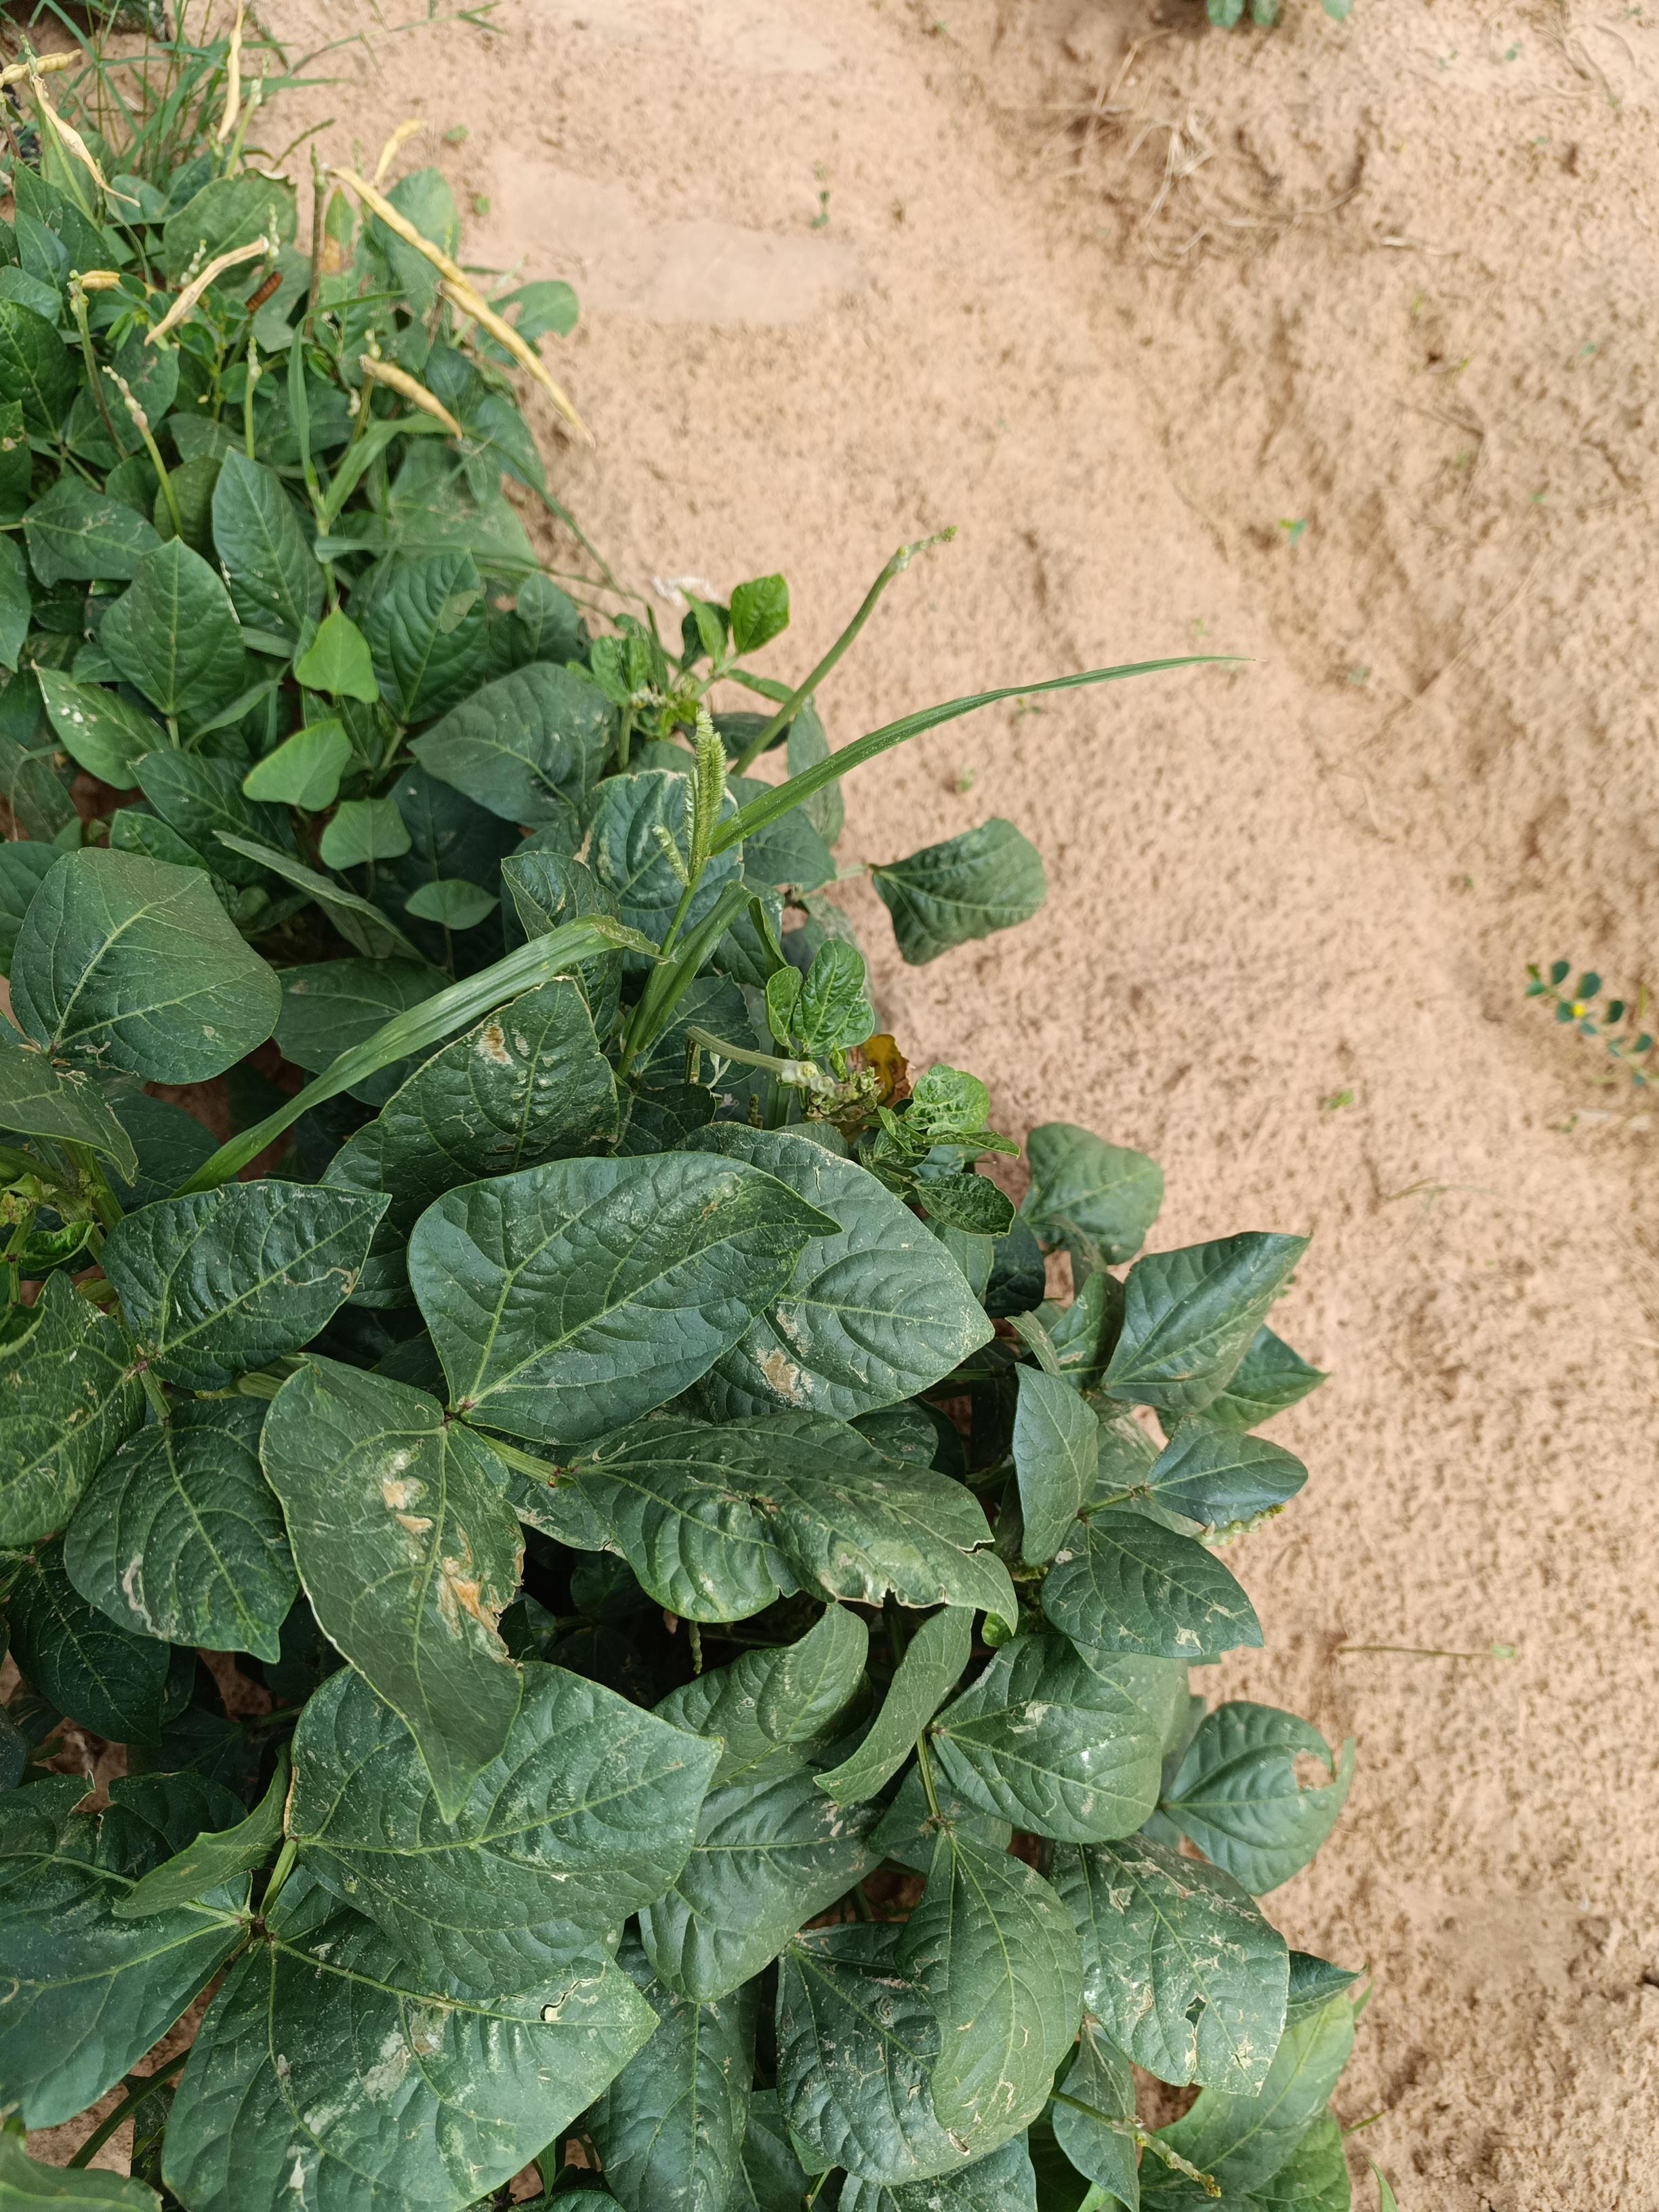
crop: cowpea
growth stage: development pod
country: Nigeria
